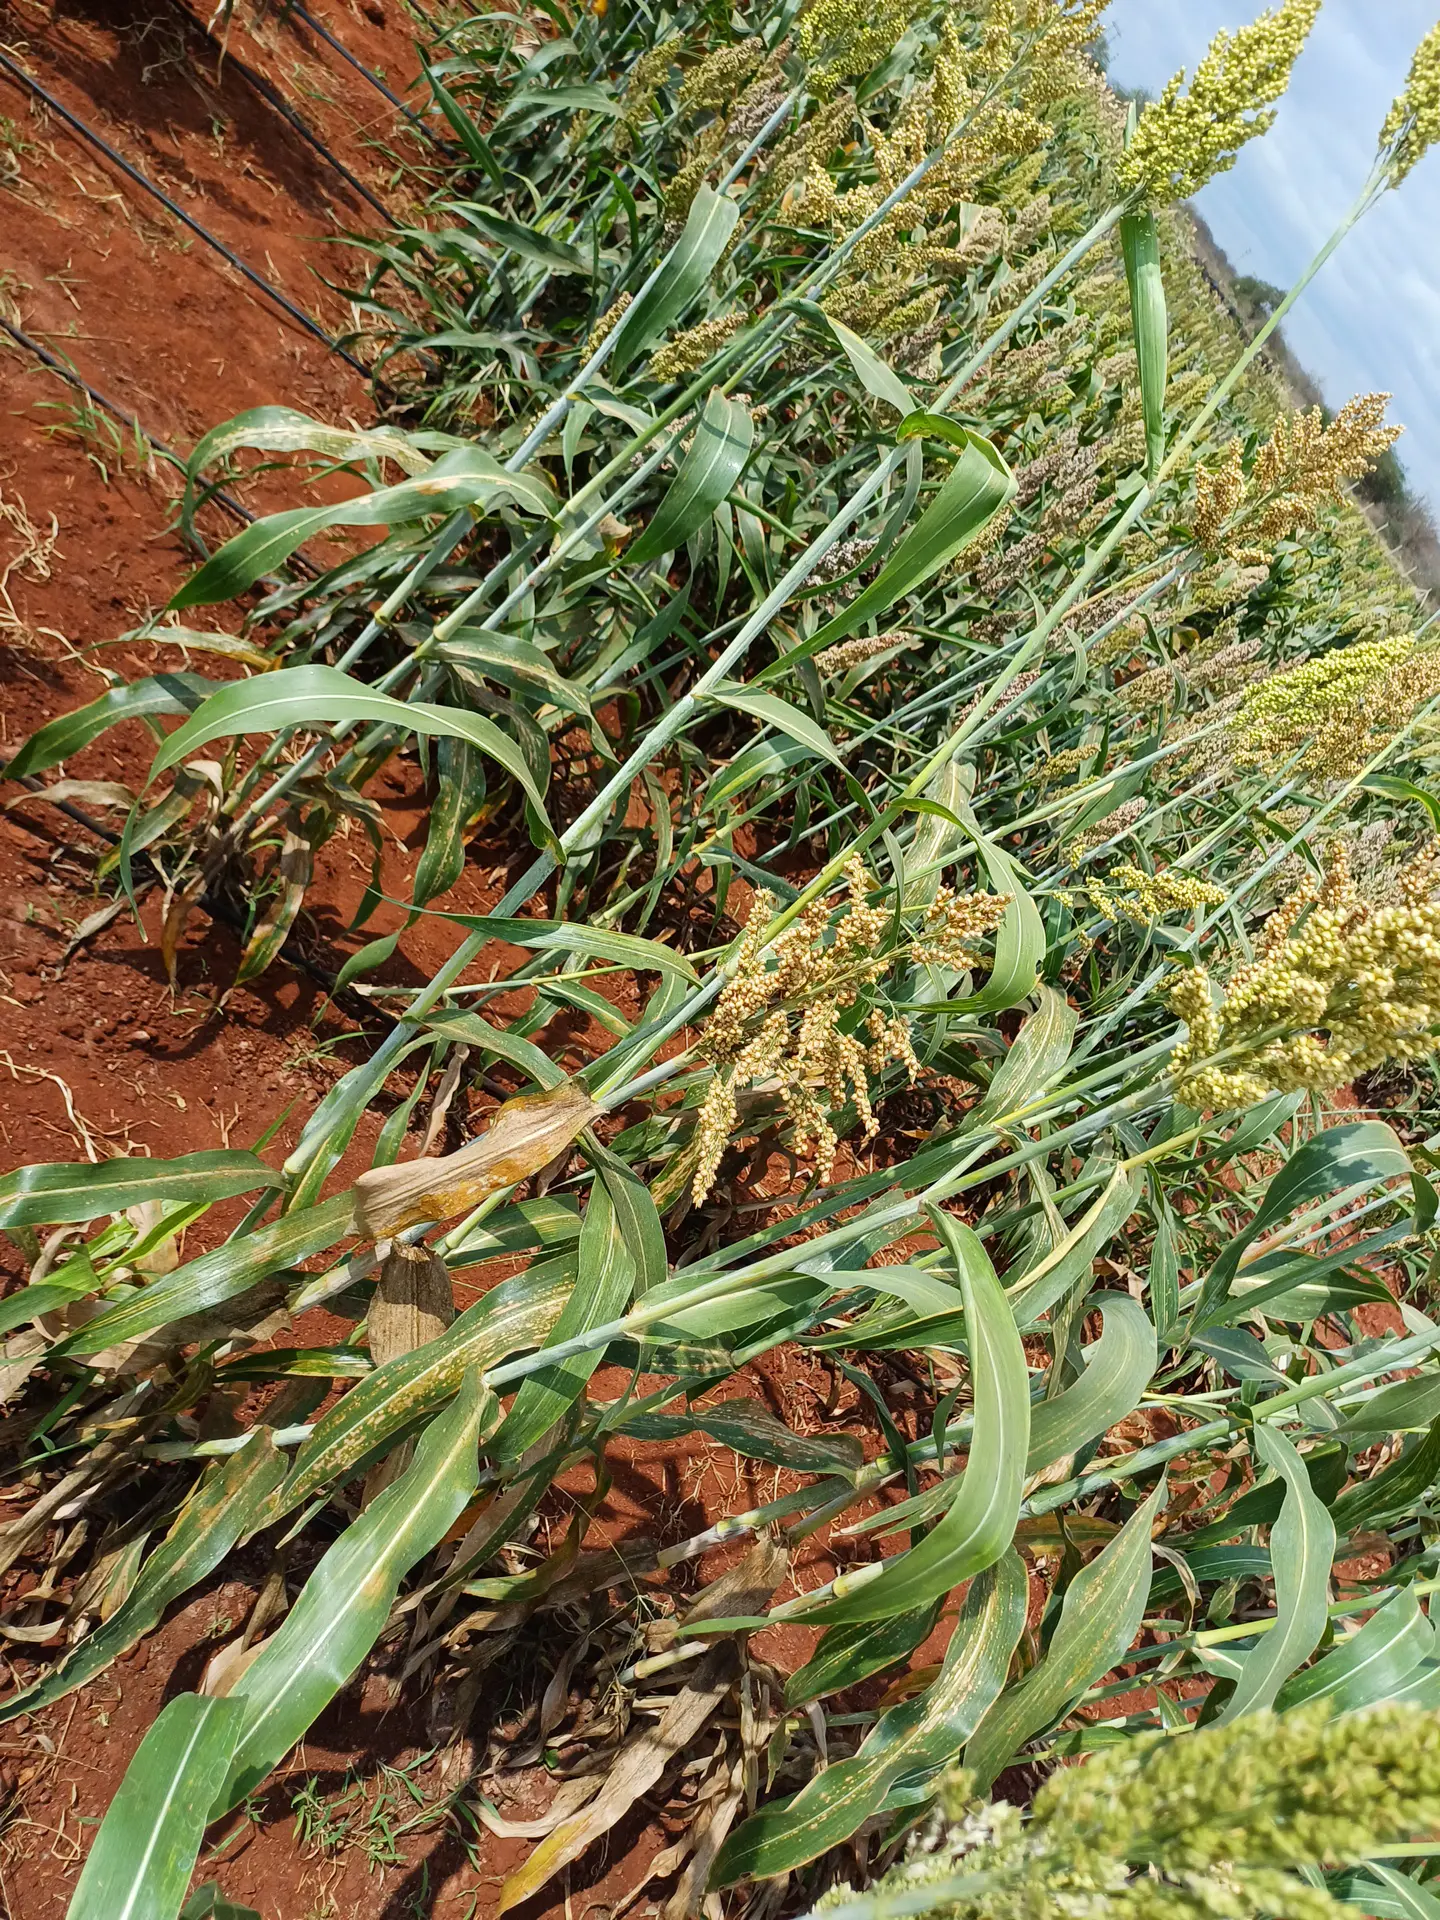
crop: sorghum
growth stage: filling grain
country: Kenya
